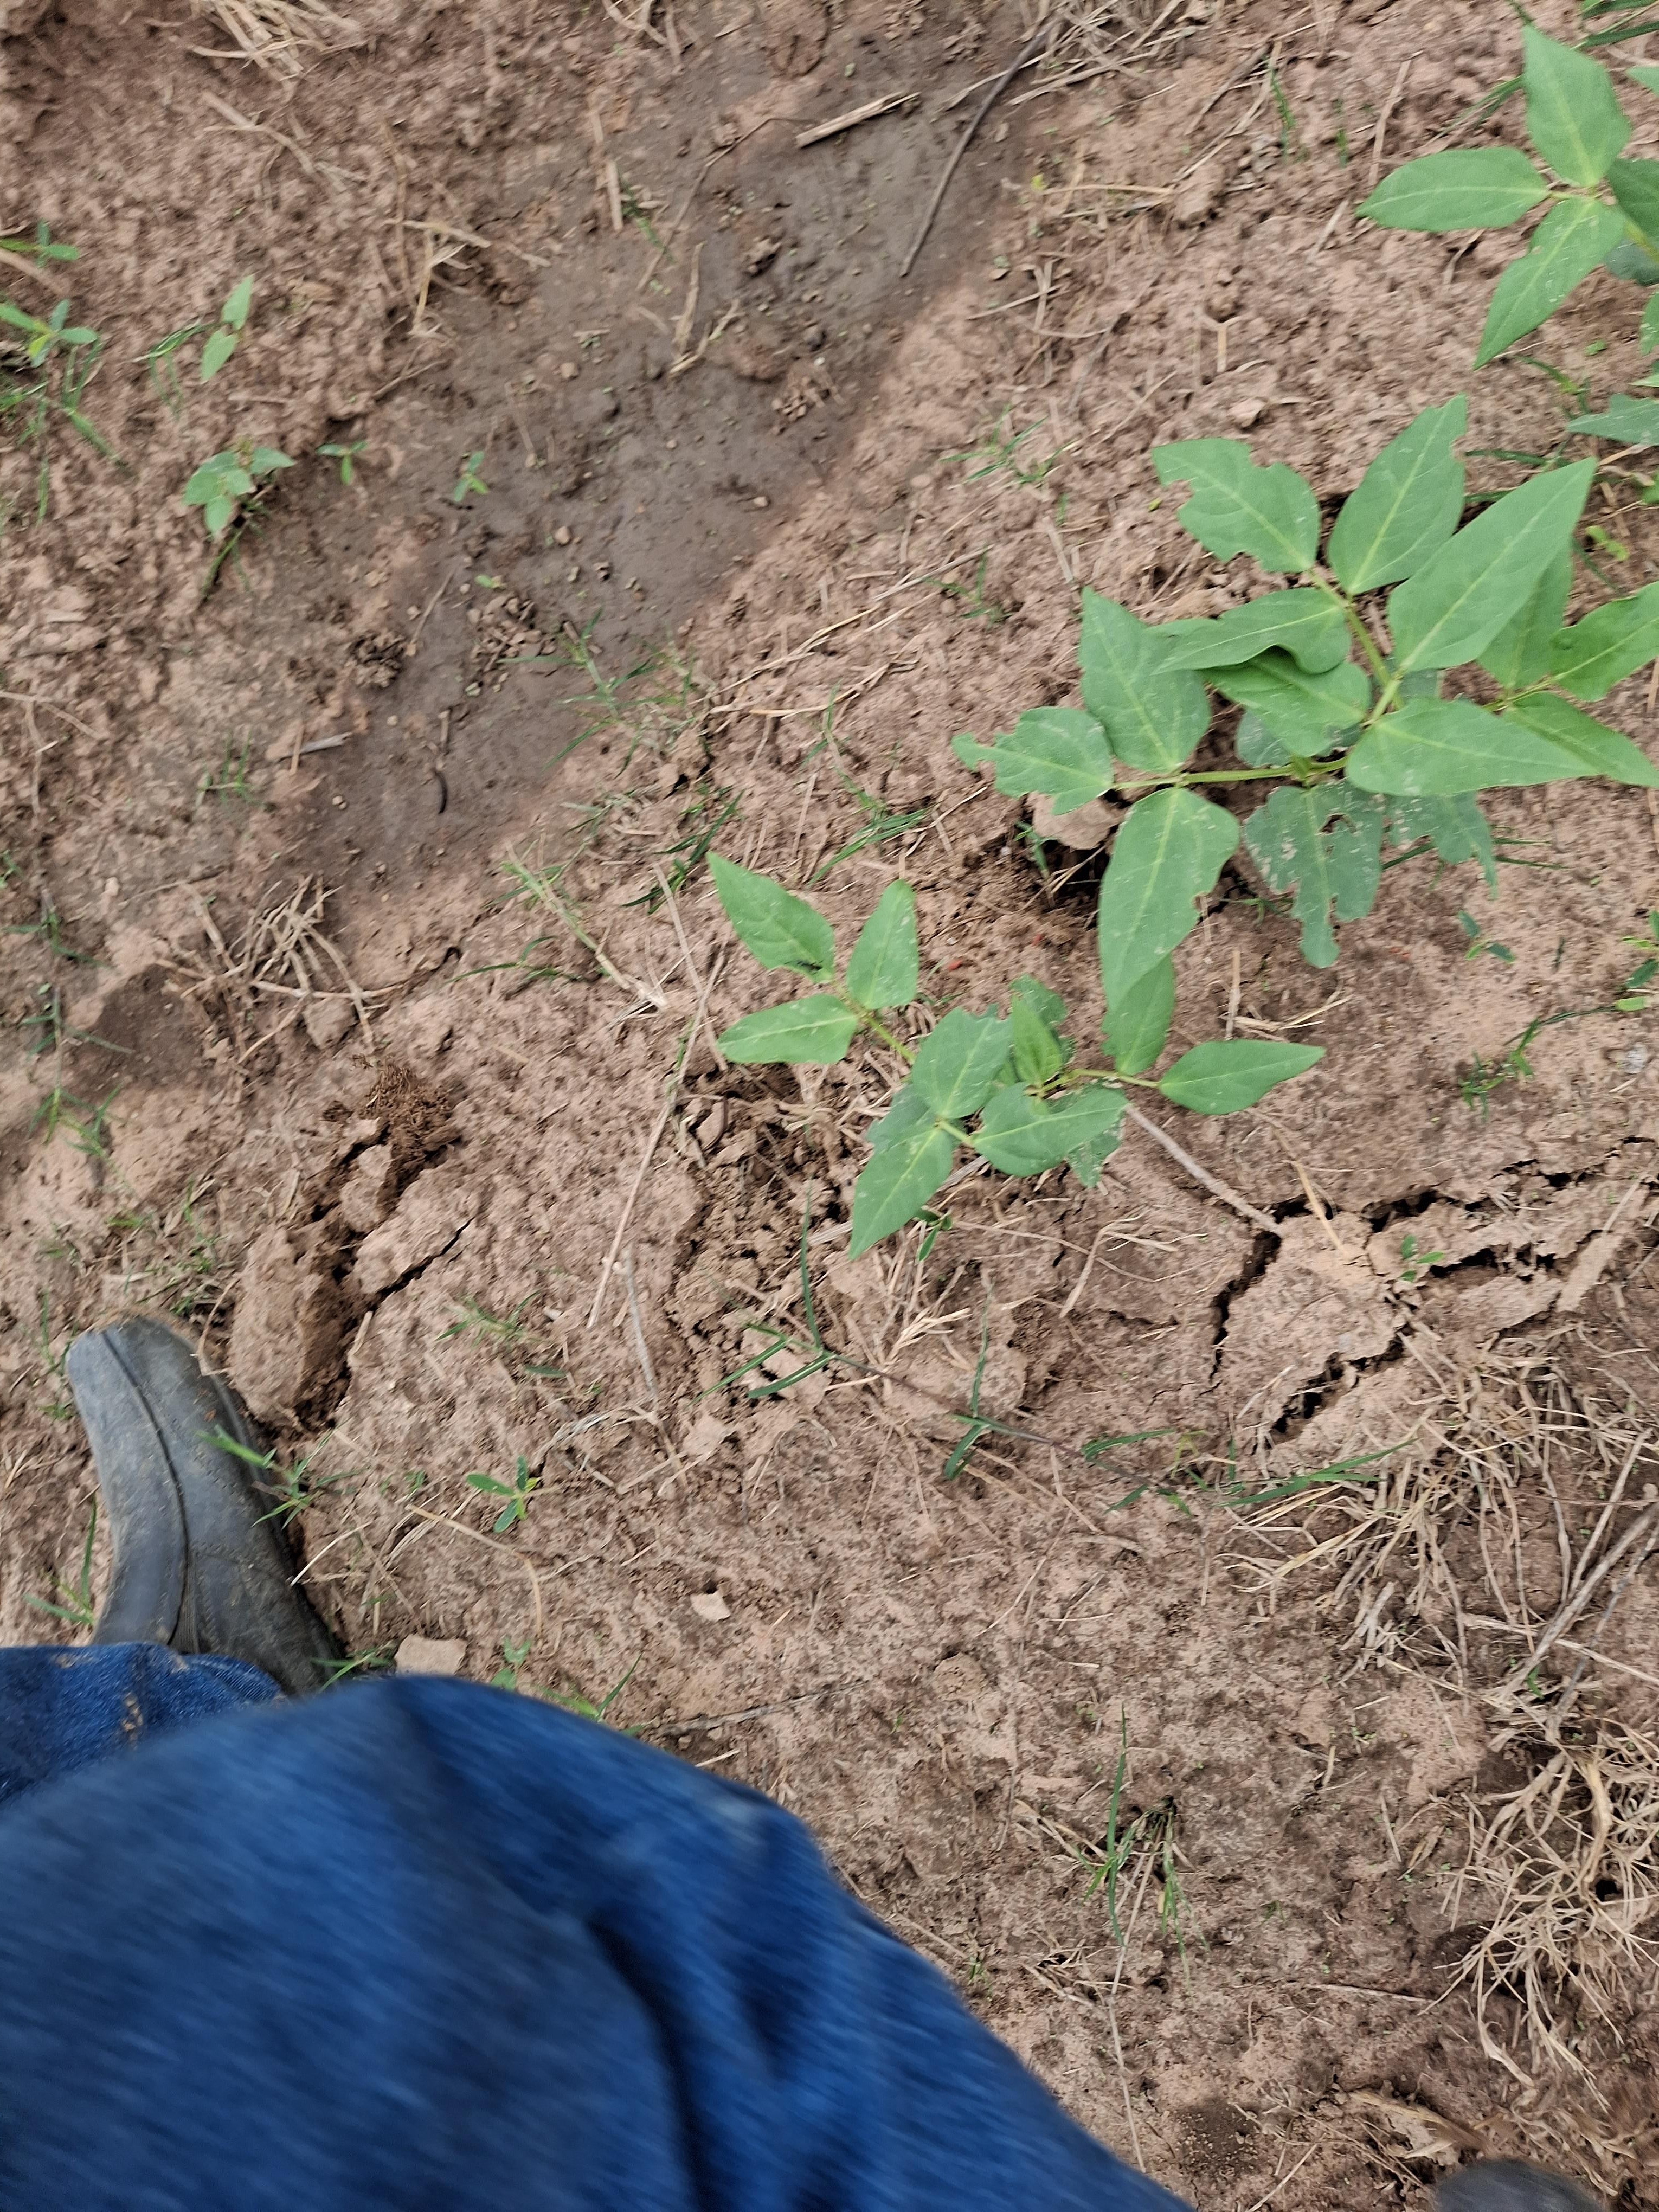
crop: cowpea
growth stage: emergence
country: Nigeria
